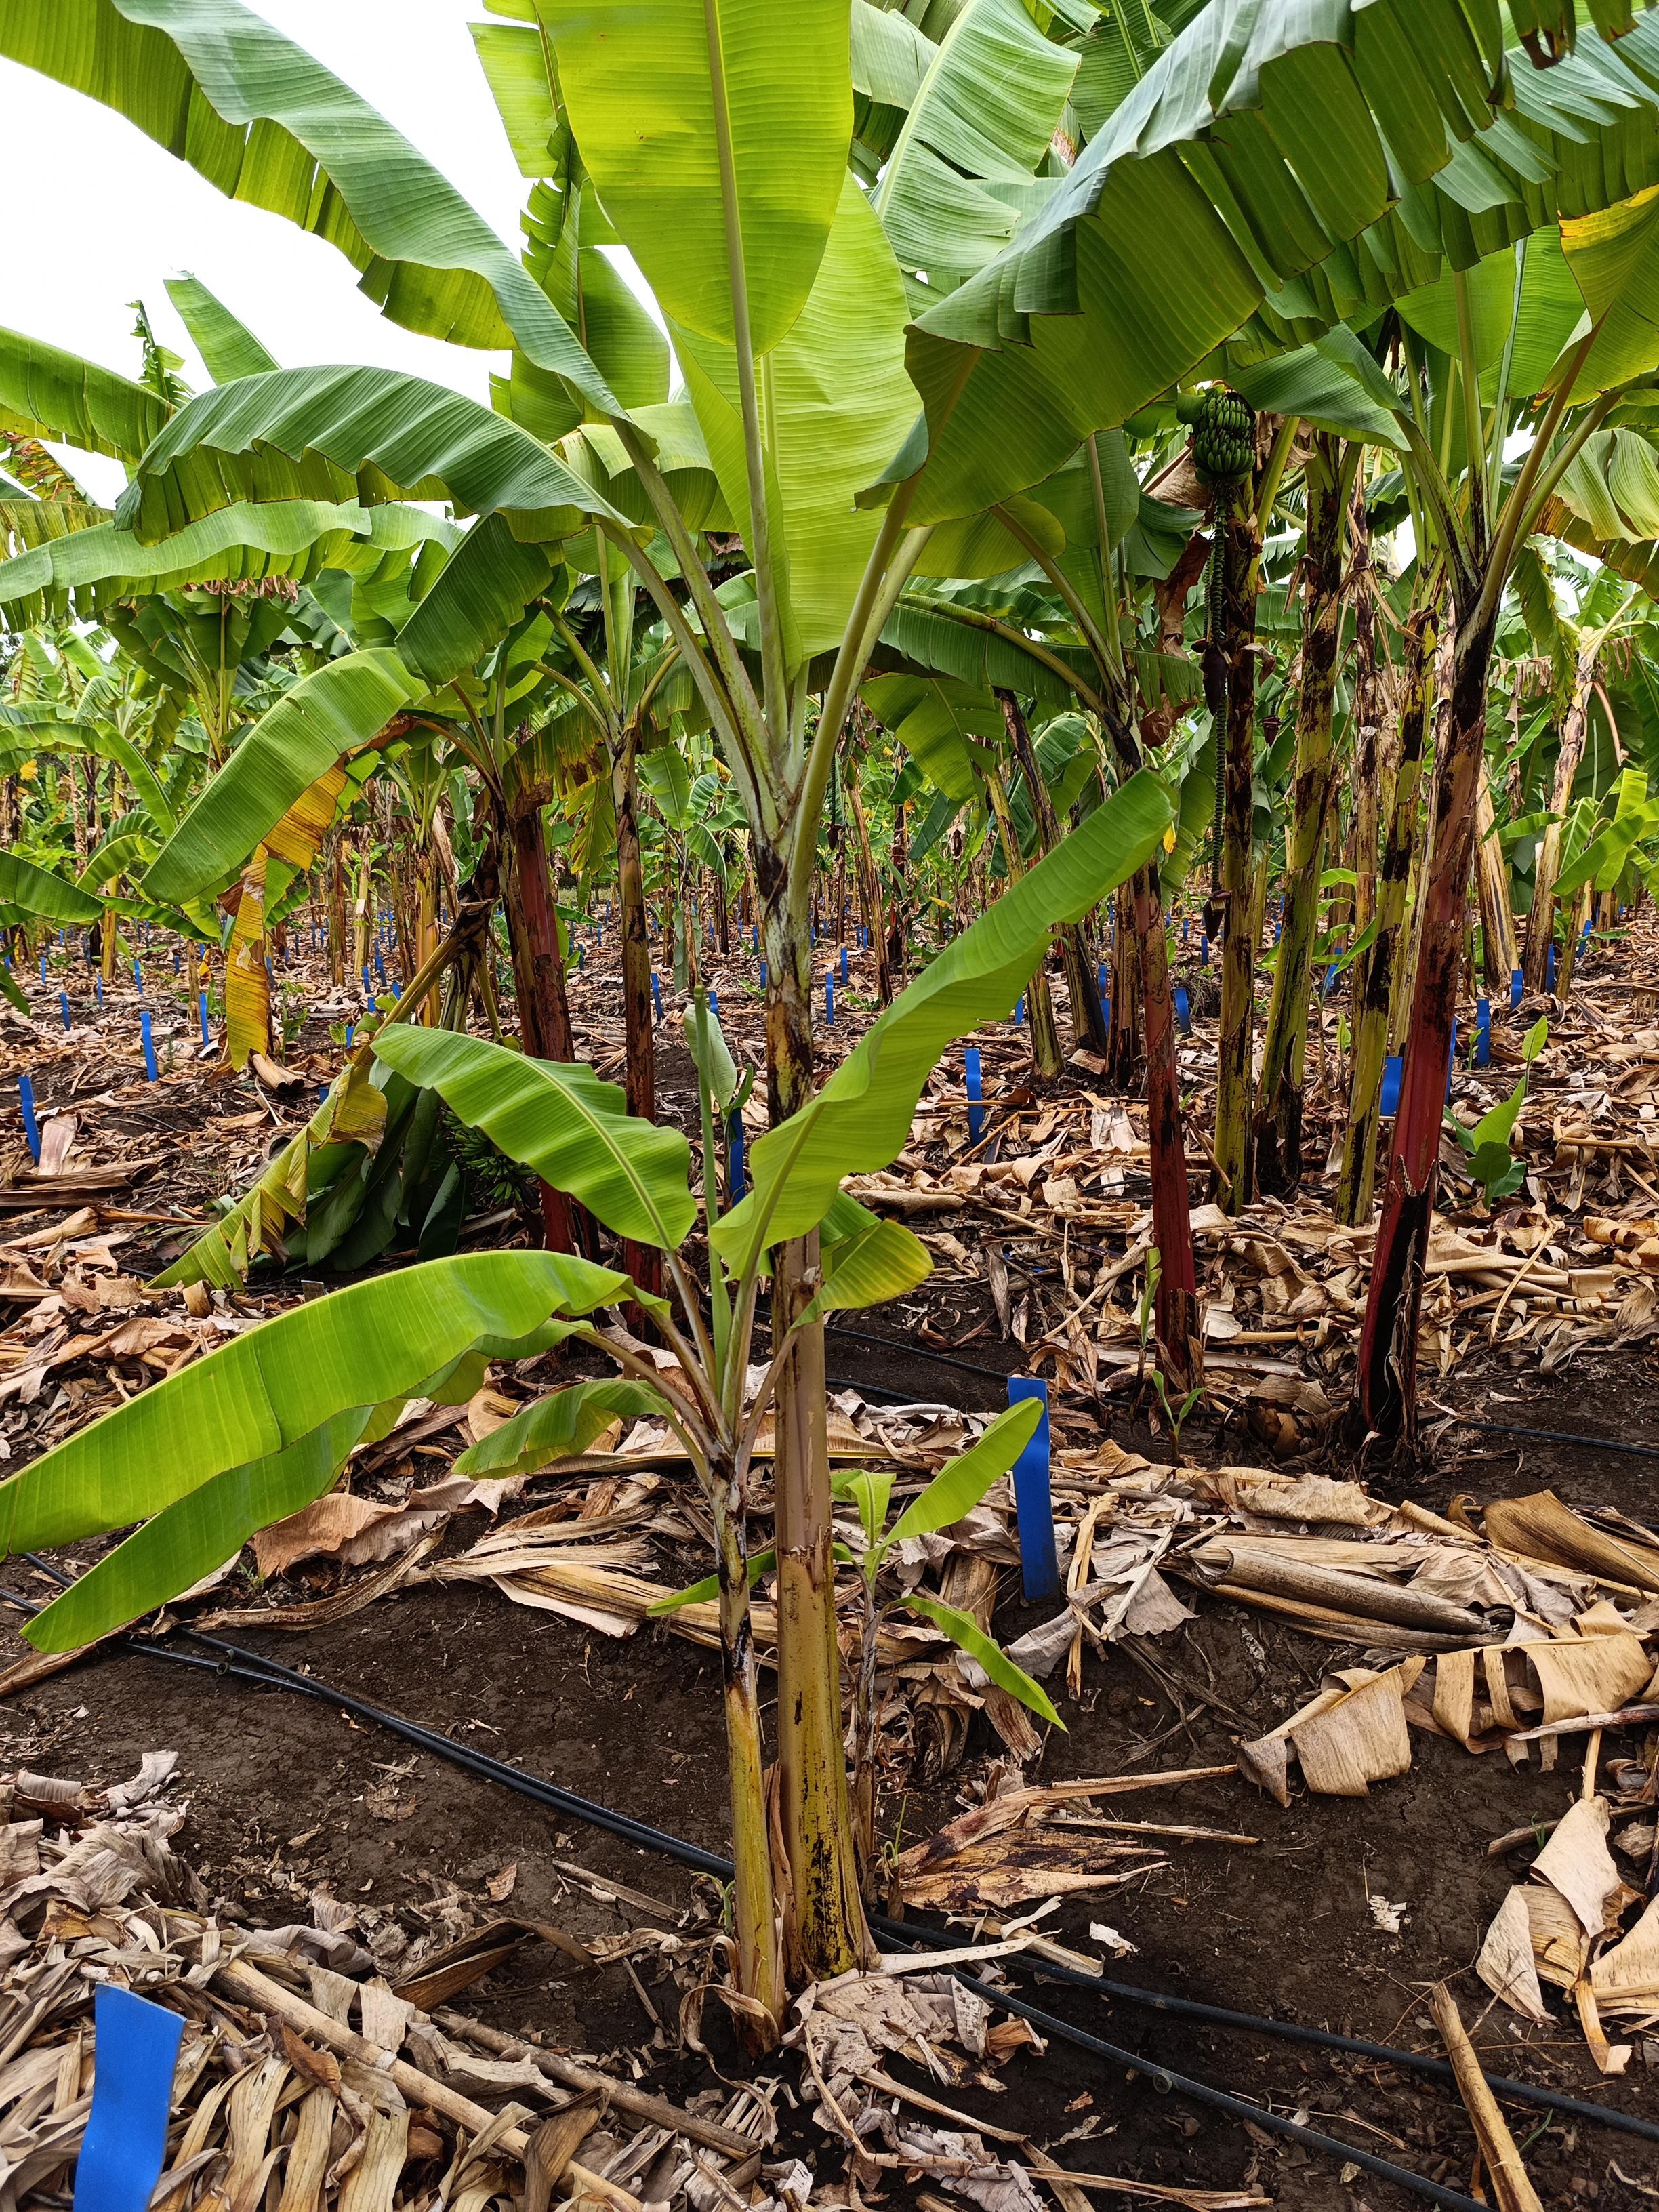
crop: banana
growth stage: vegetative
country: Tanzania
